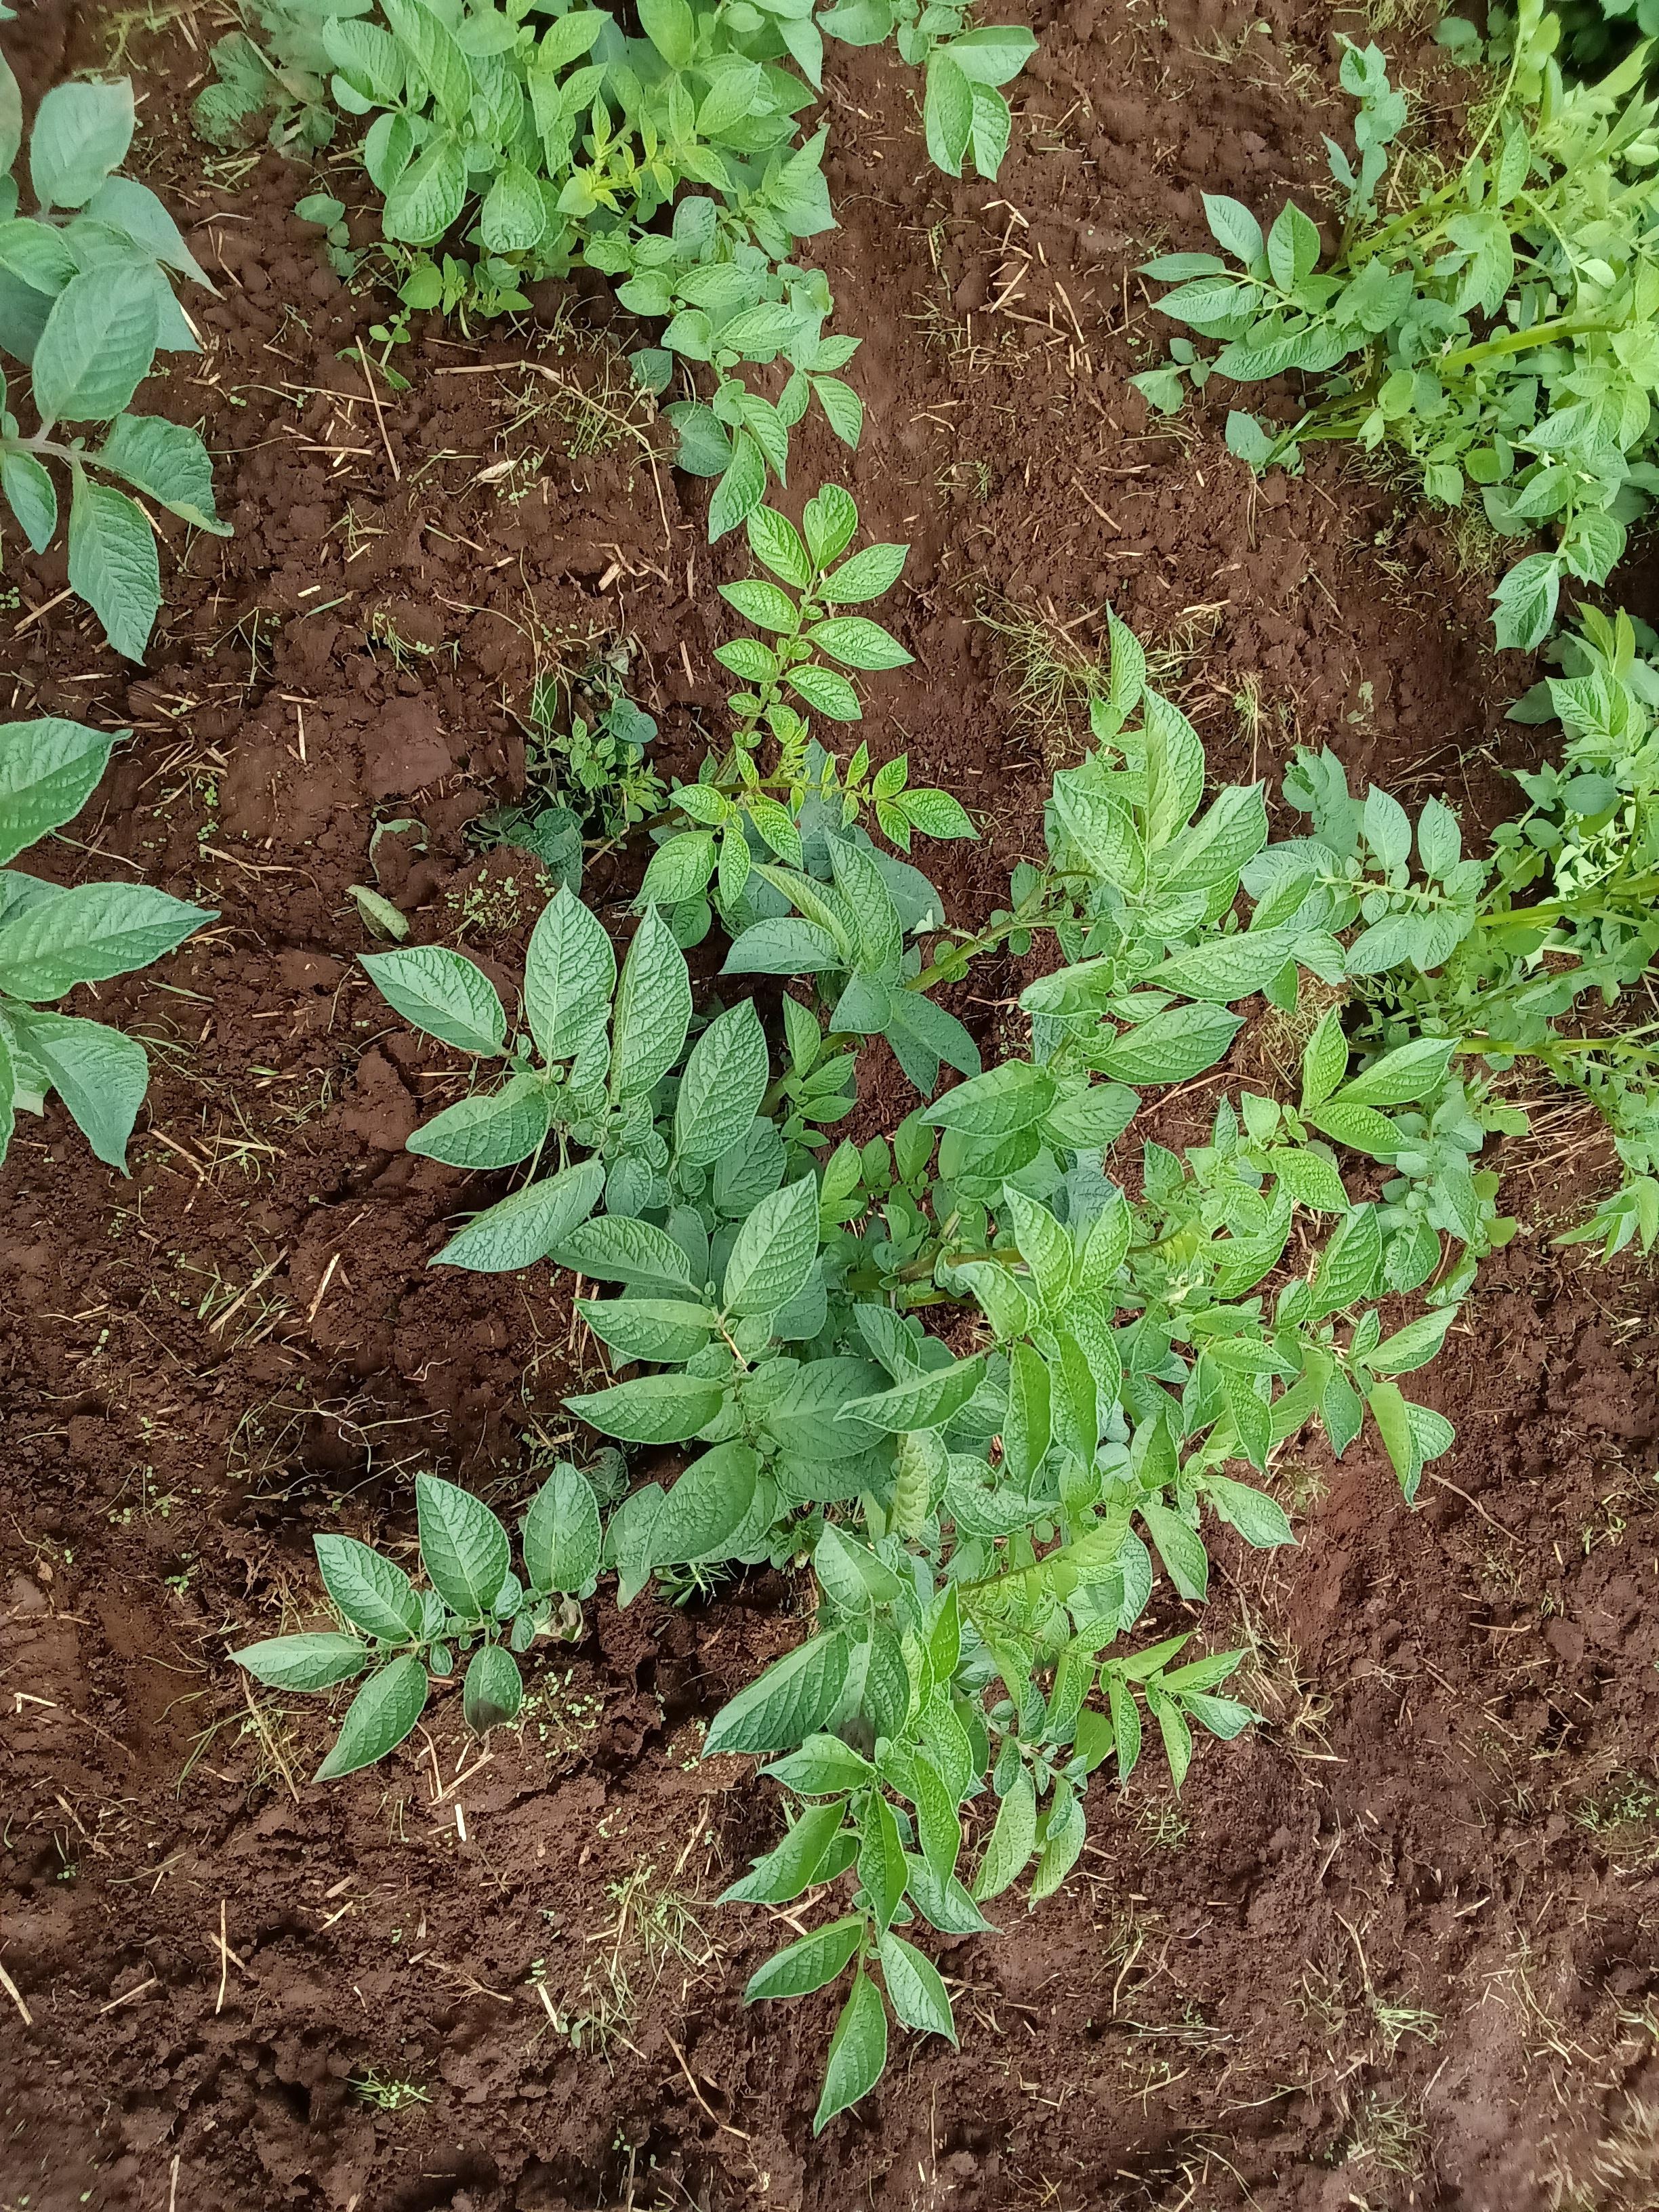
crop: potato
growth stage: vegetative
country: Kenya
